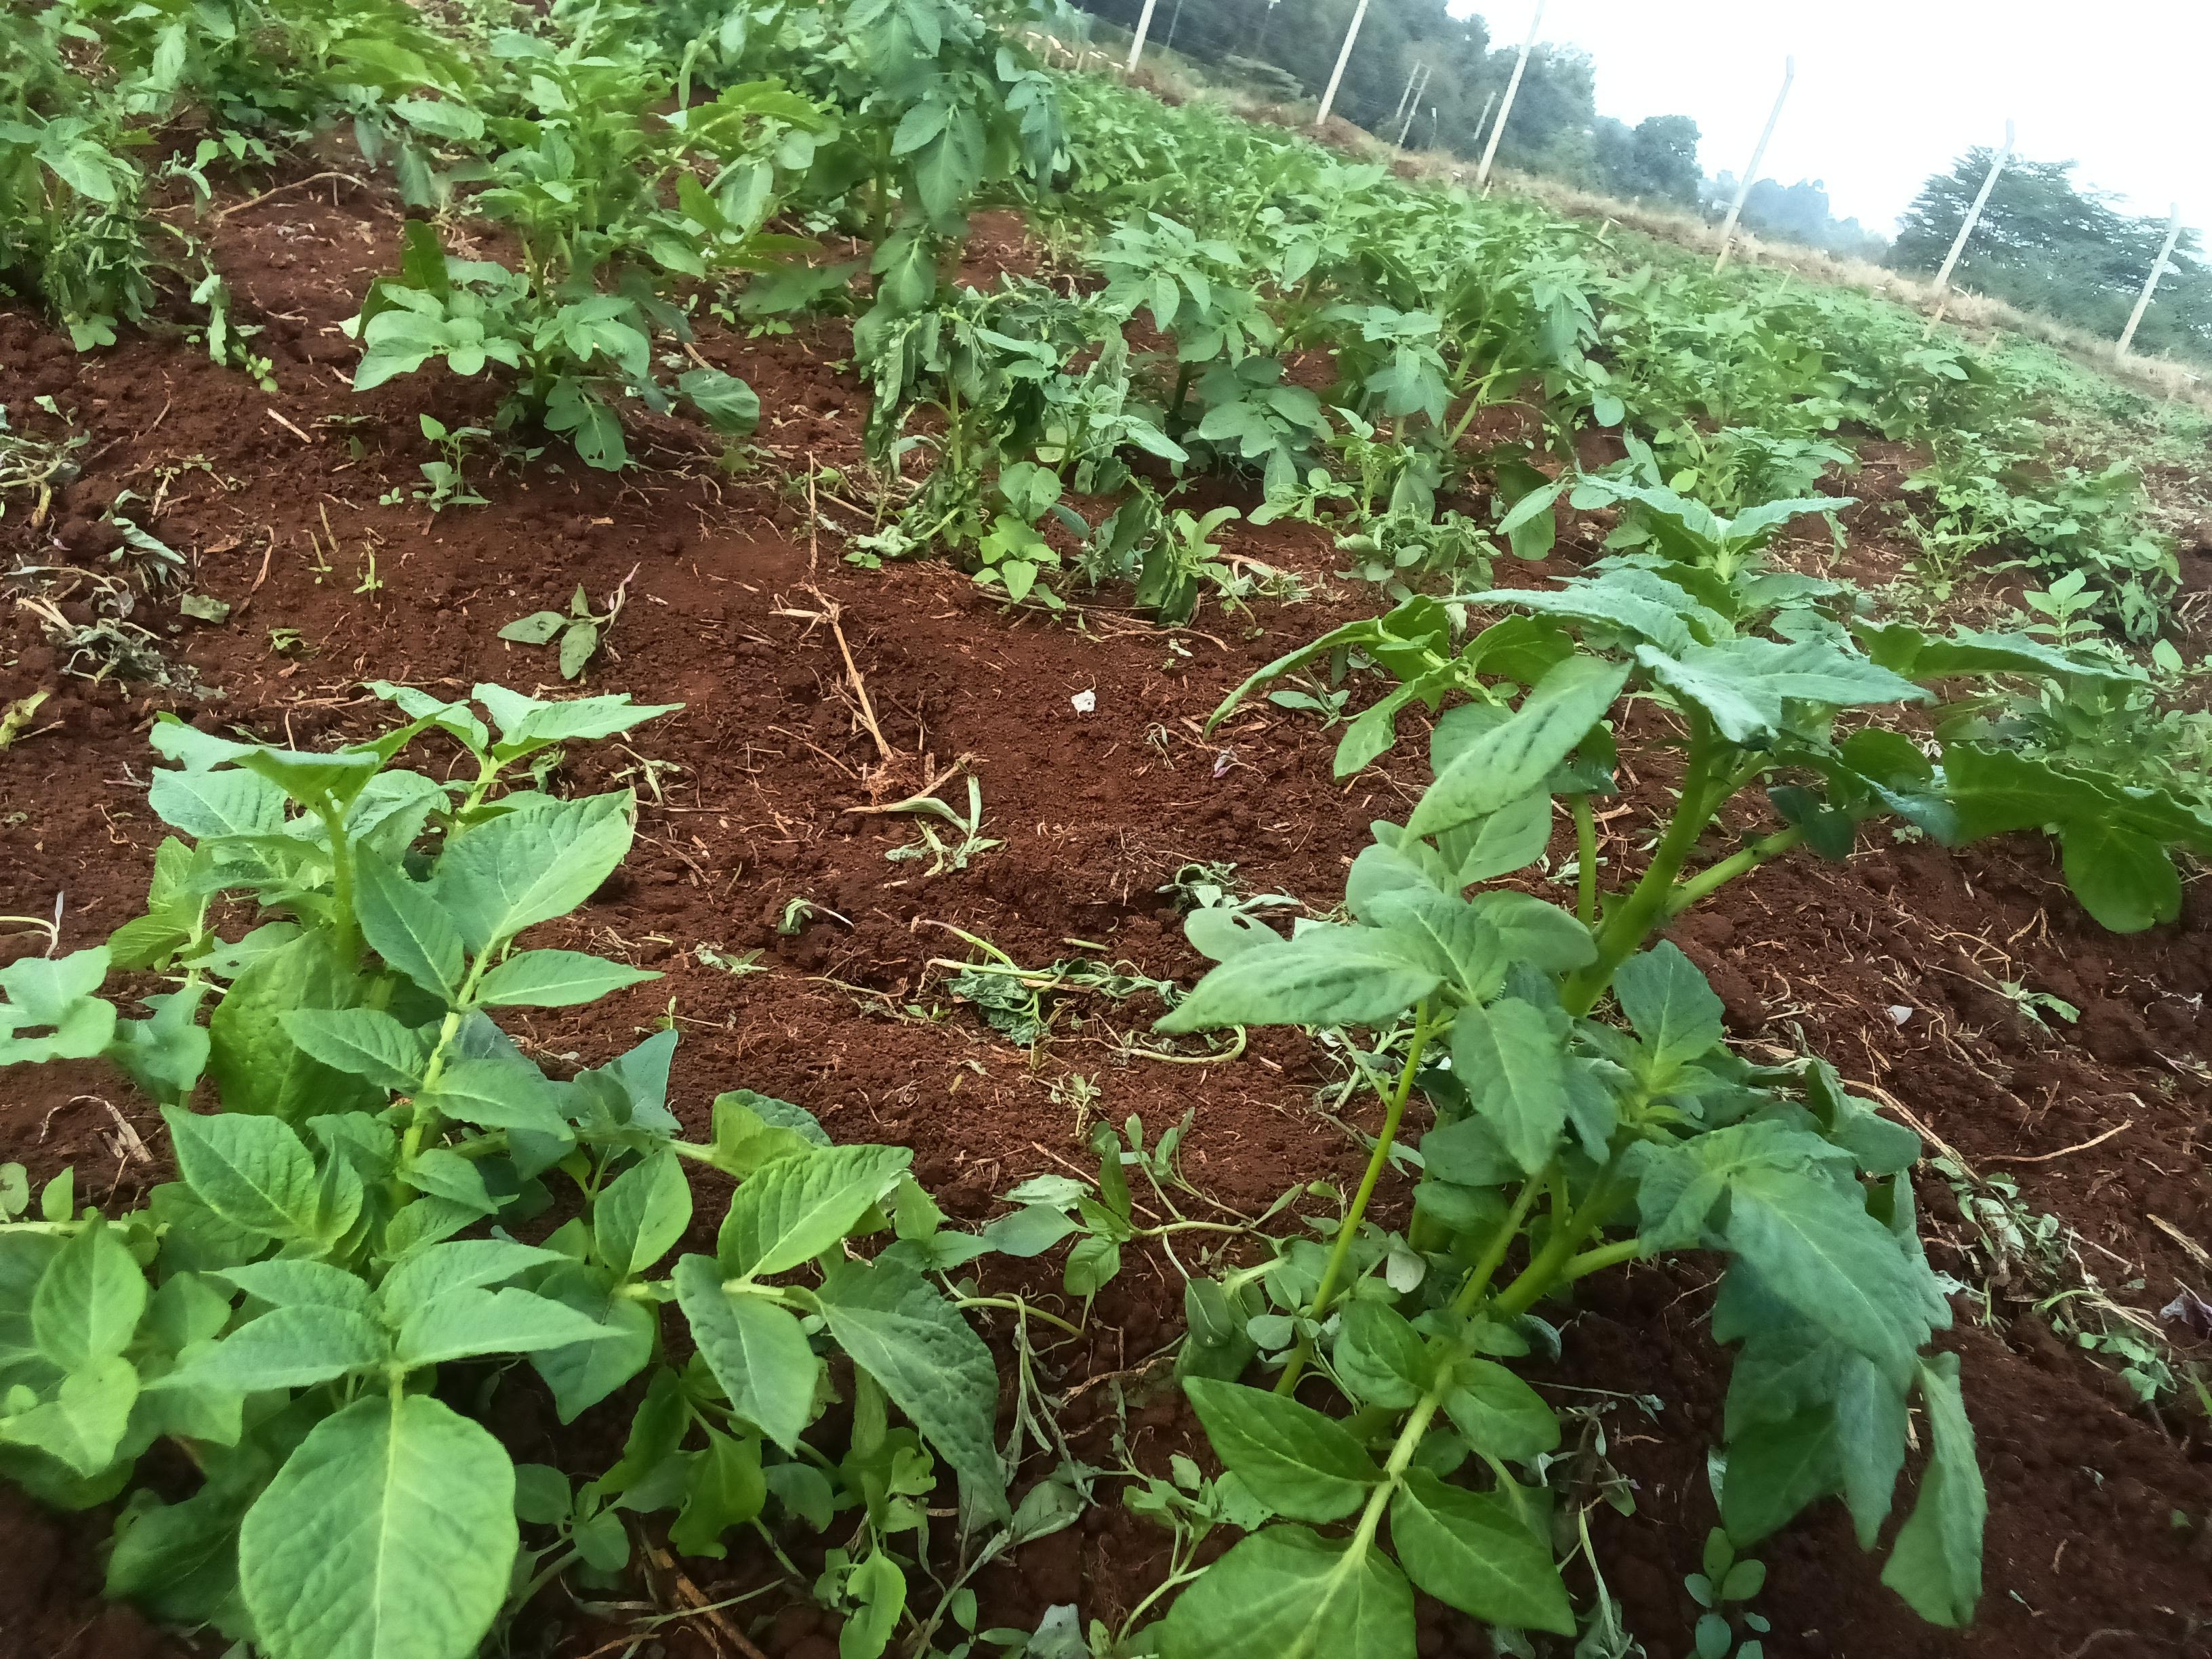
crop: potato
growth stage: emergence
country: Kenya
